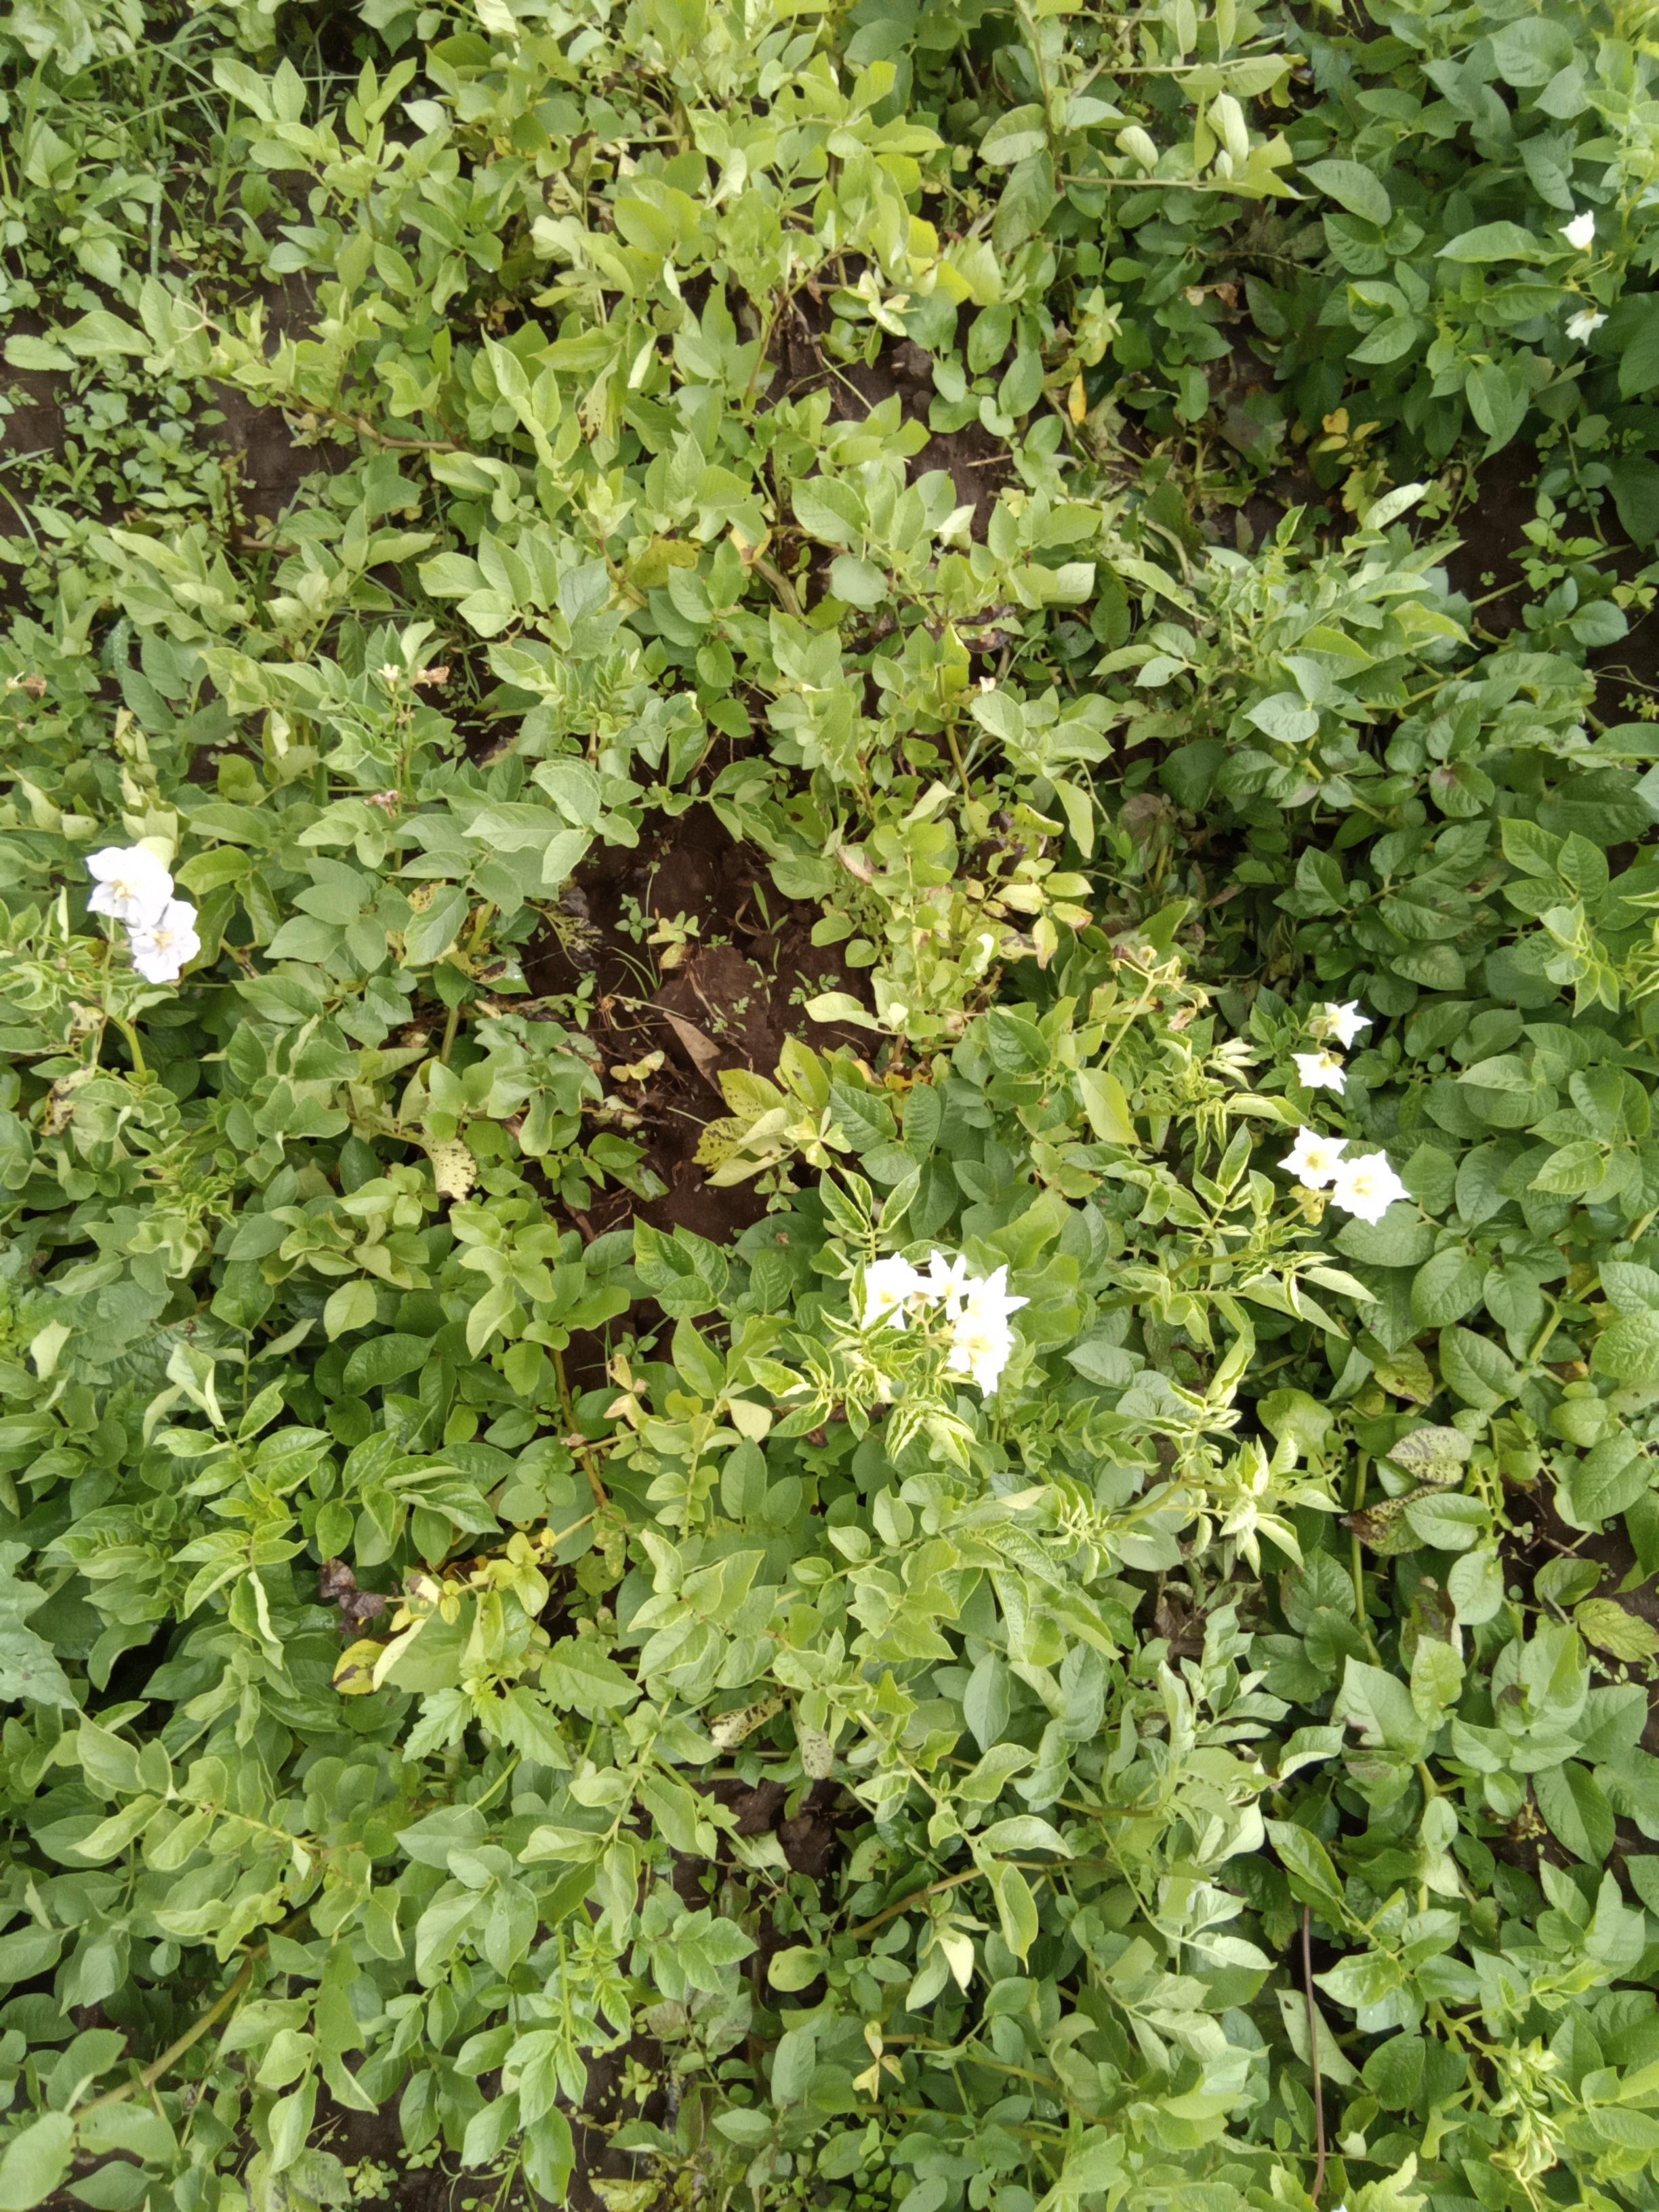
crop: potato
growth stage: vegetative
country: Kenya
